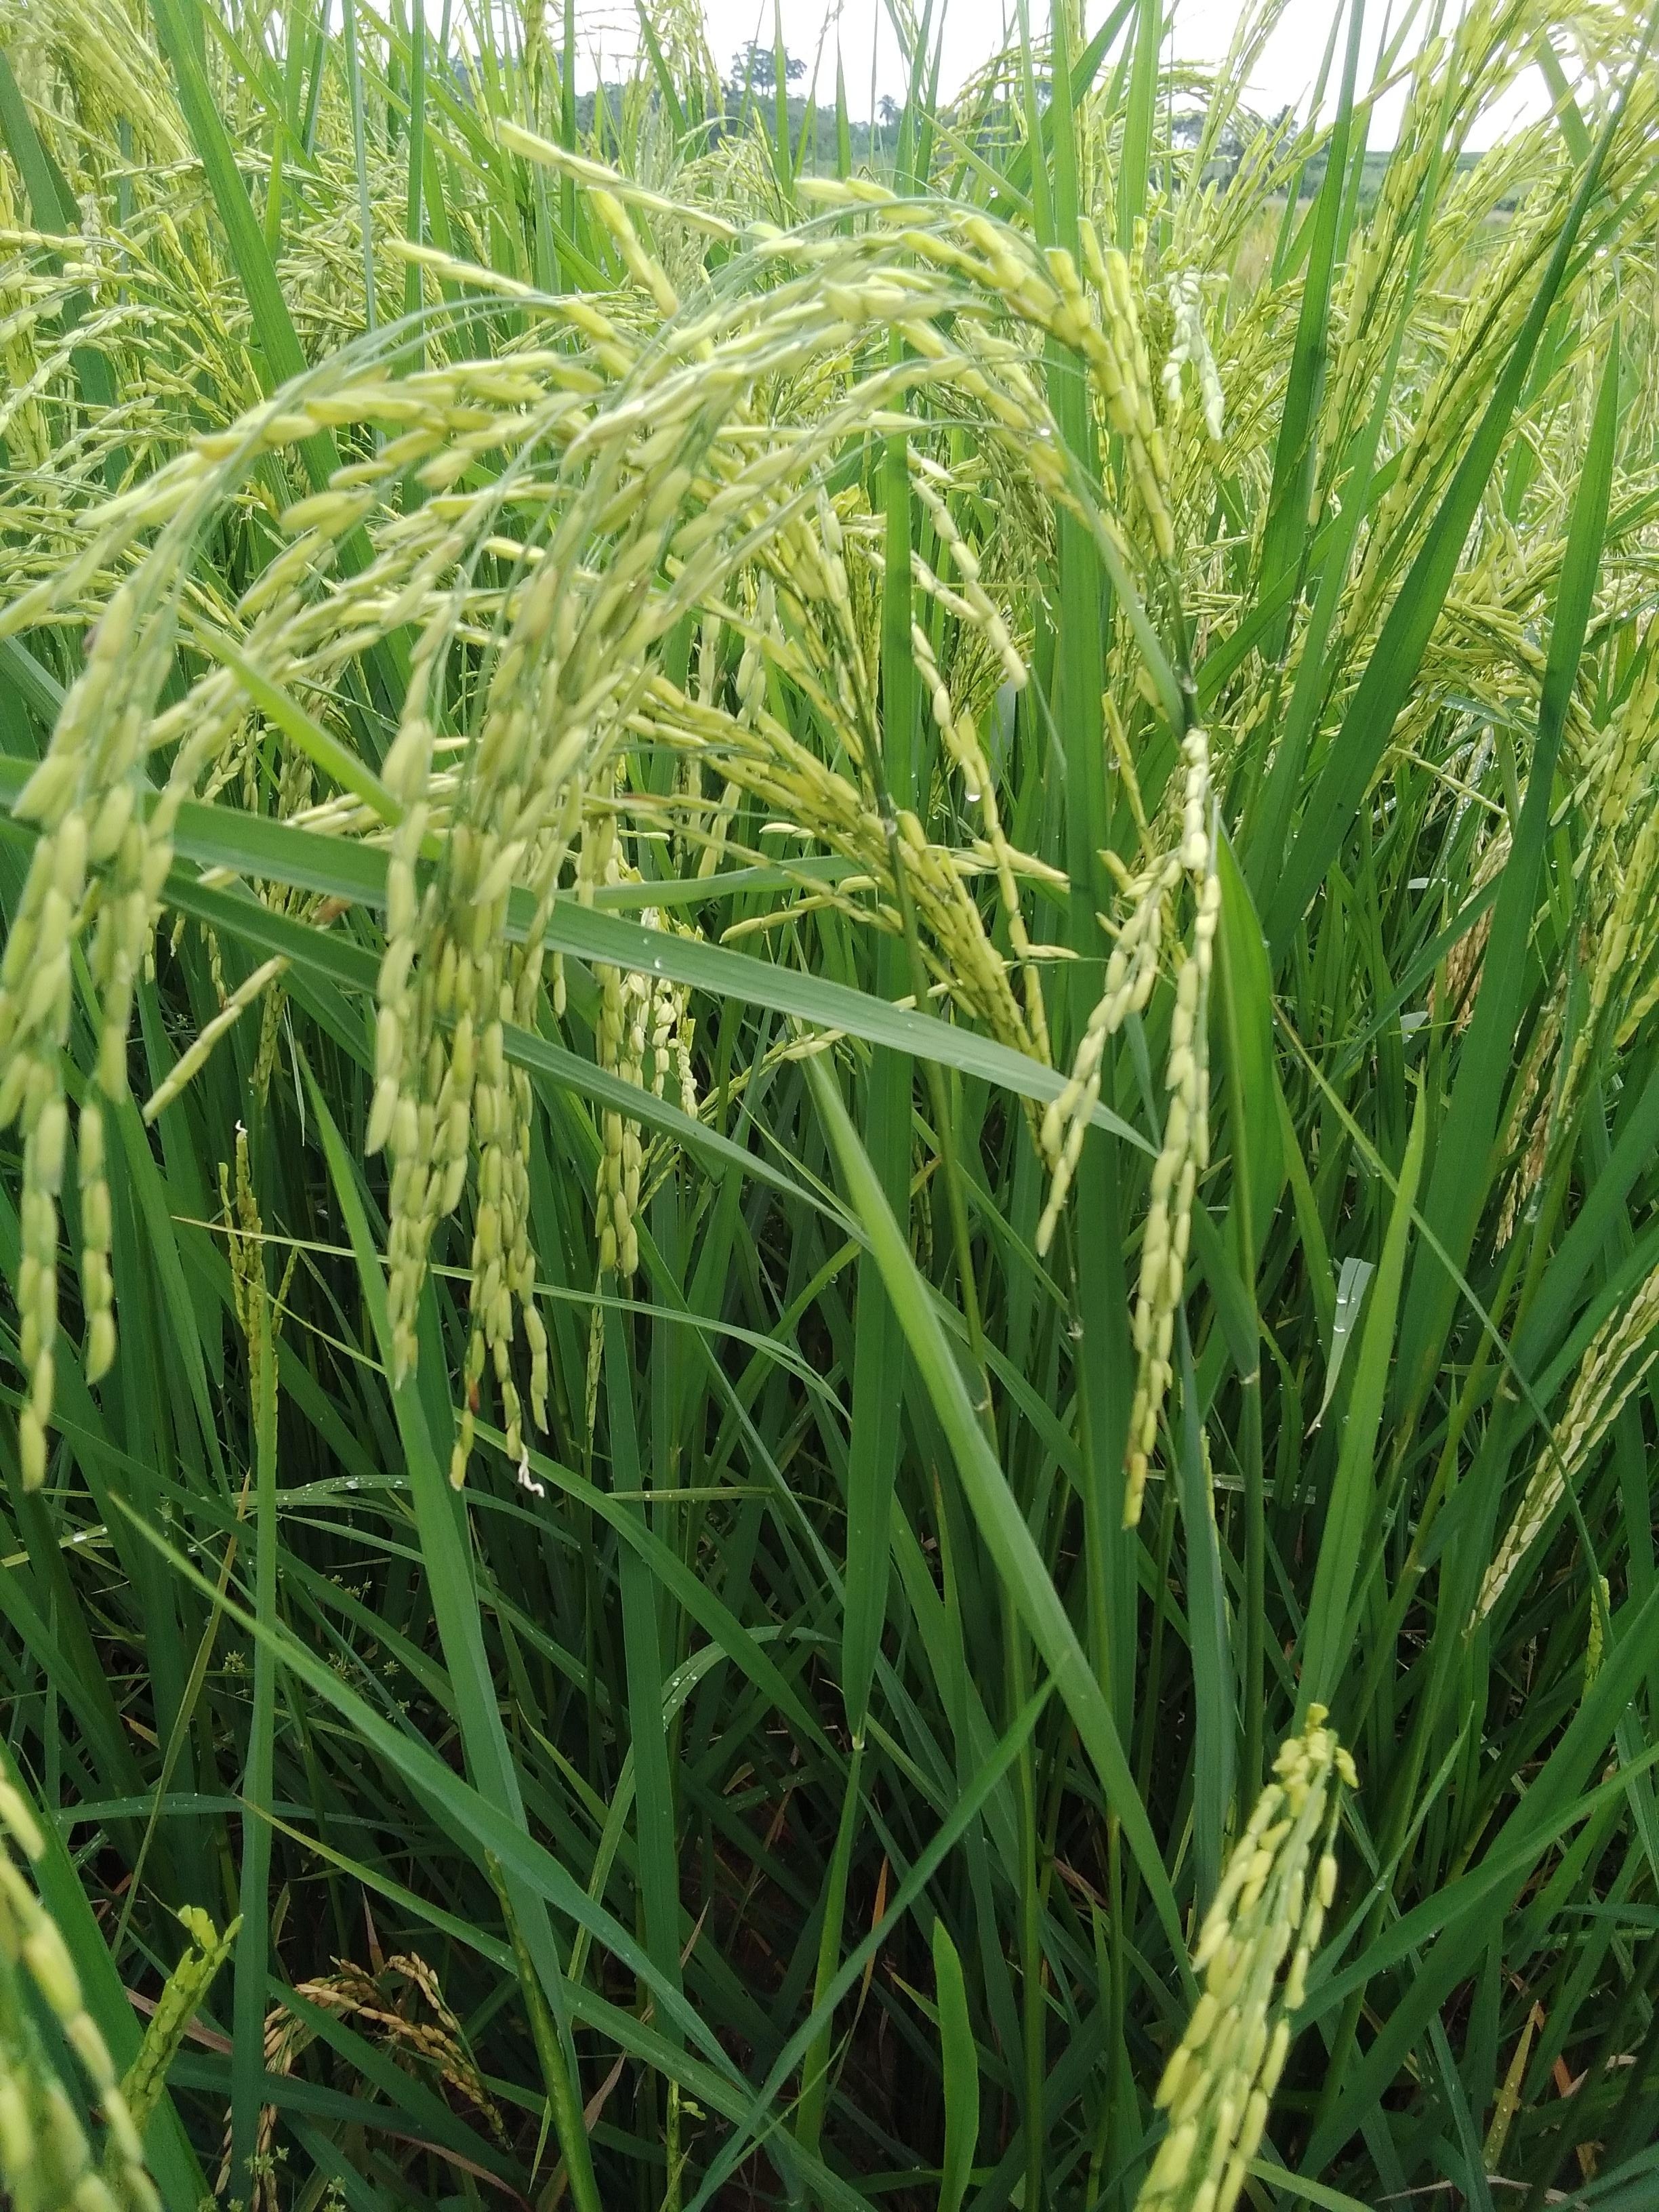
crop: rice
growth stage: stage milk
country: Nigeria
